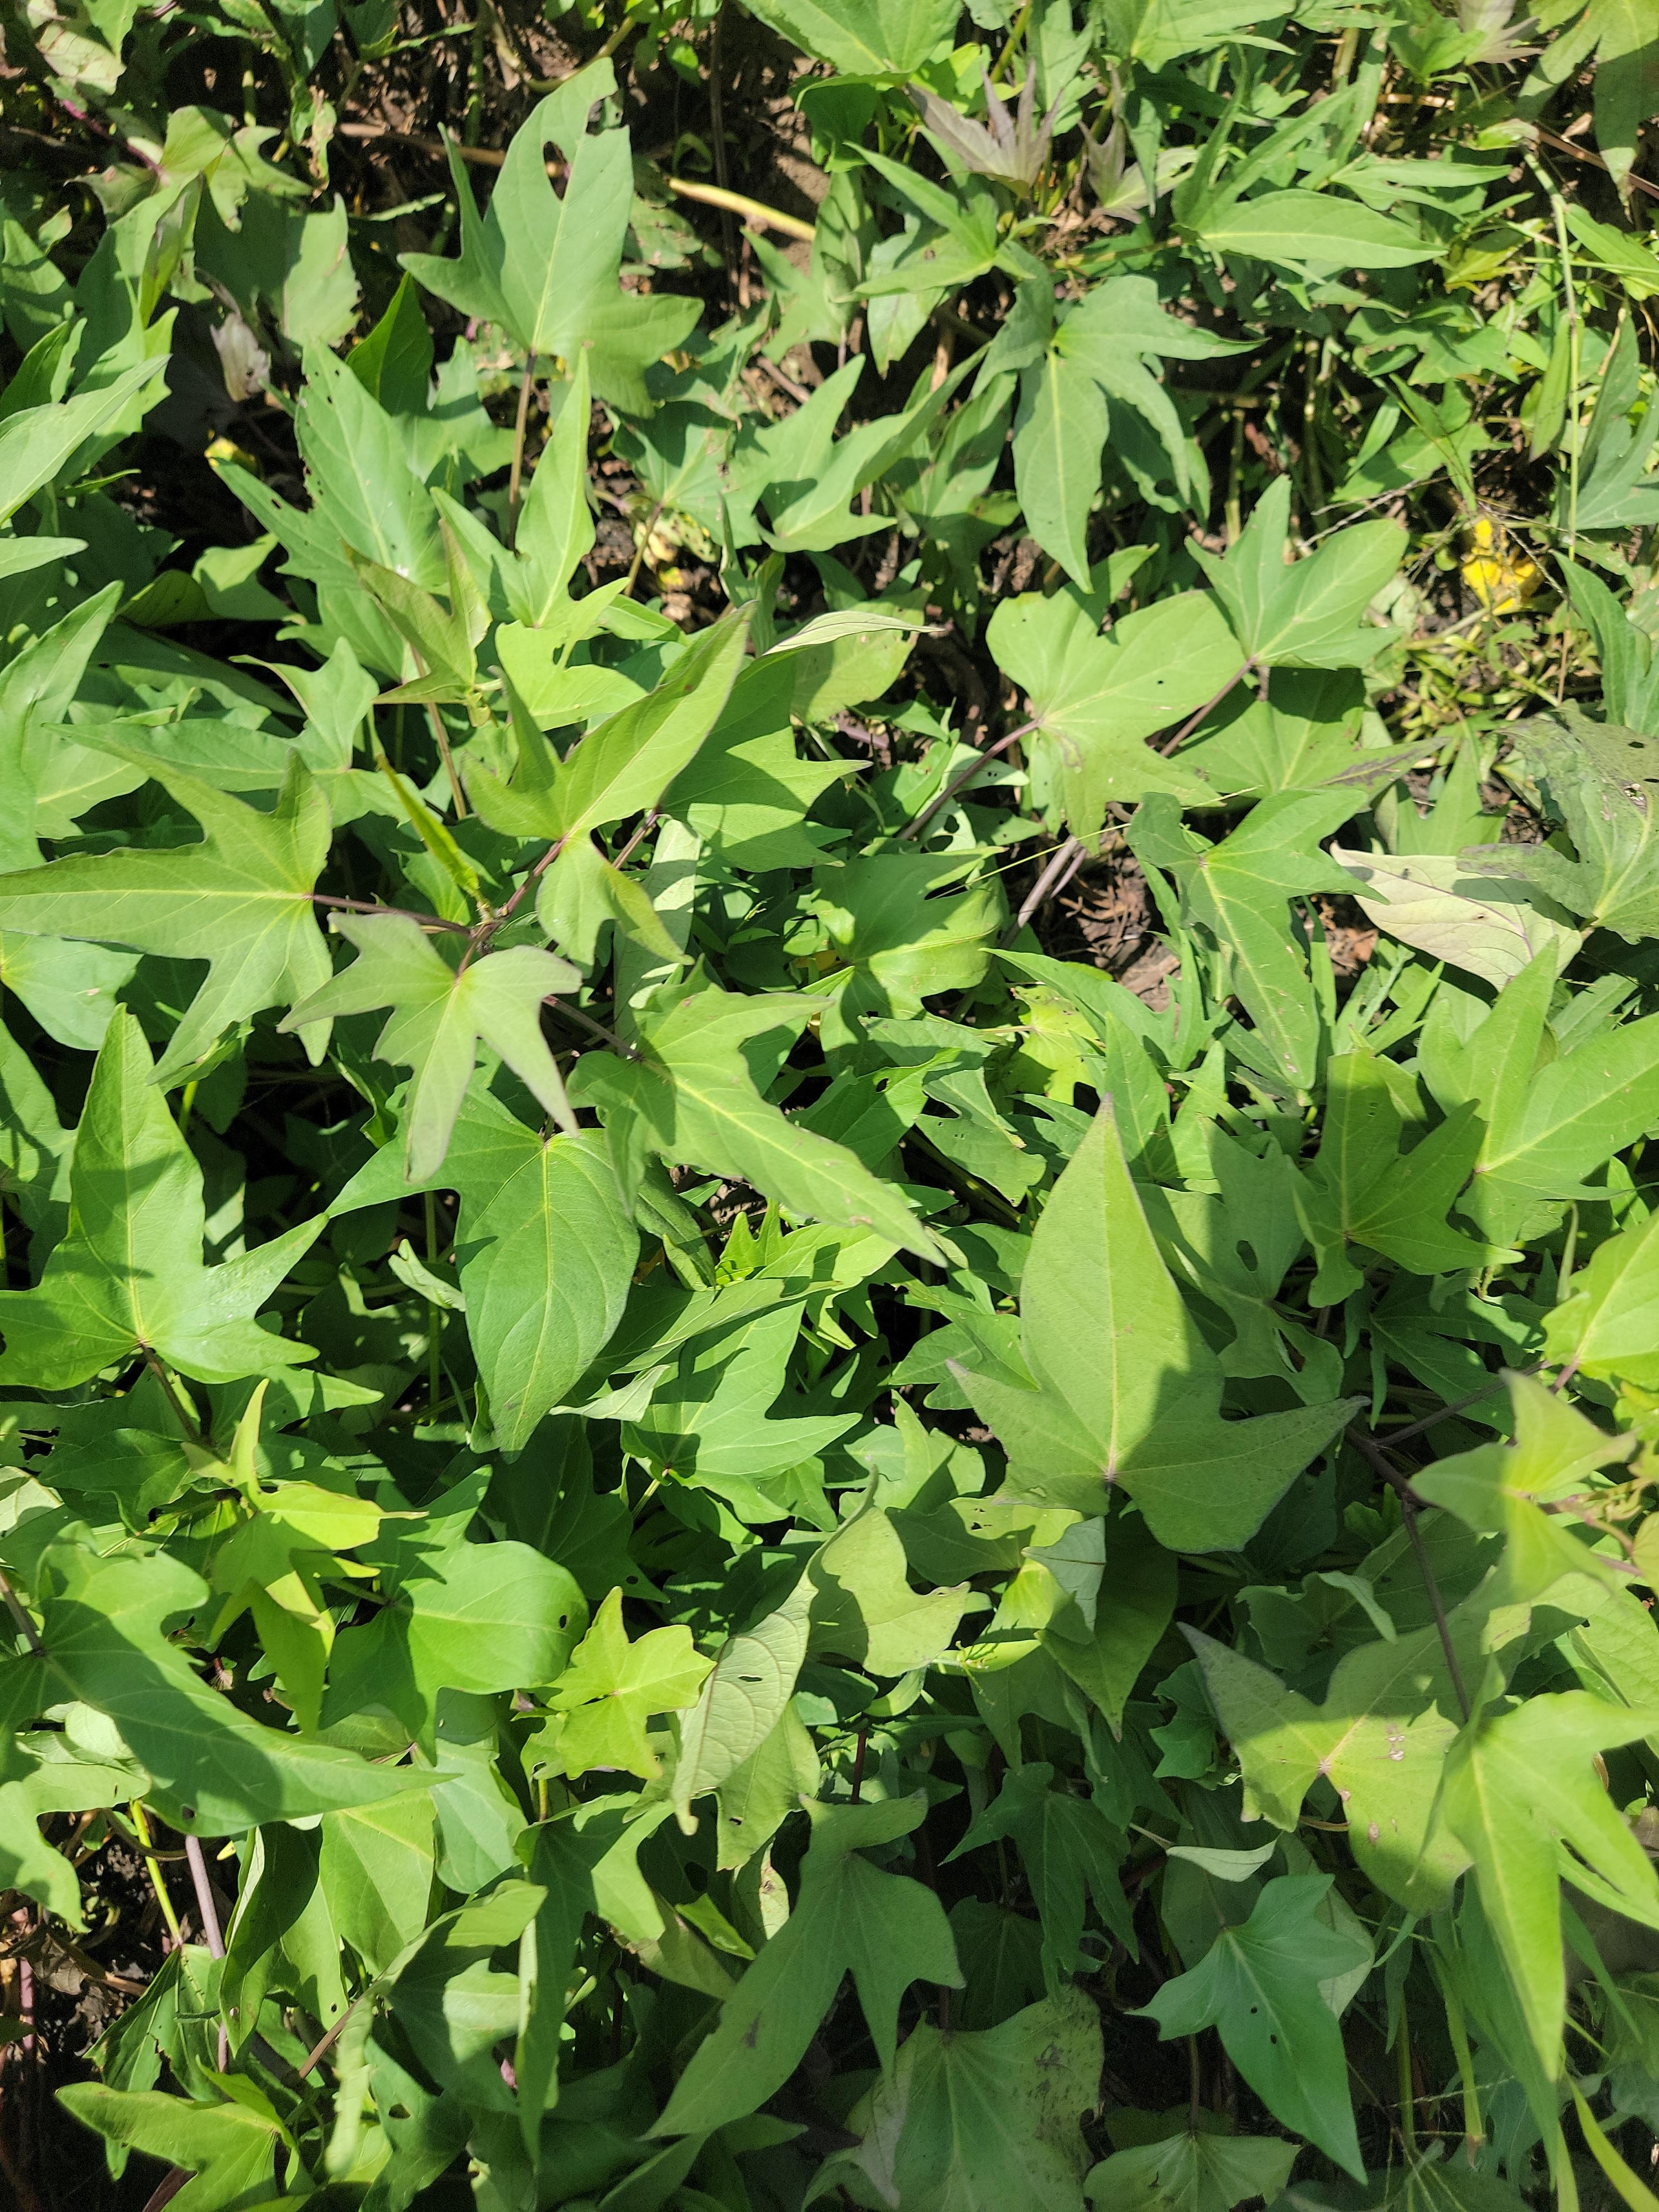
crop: sweet potato
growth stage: vegetative
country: Tanzania
